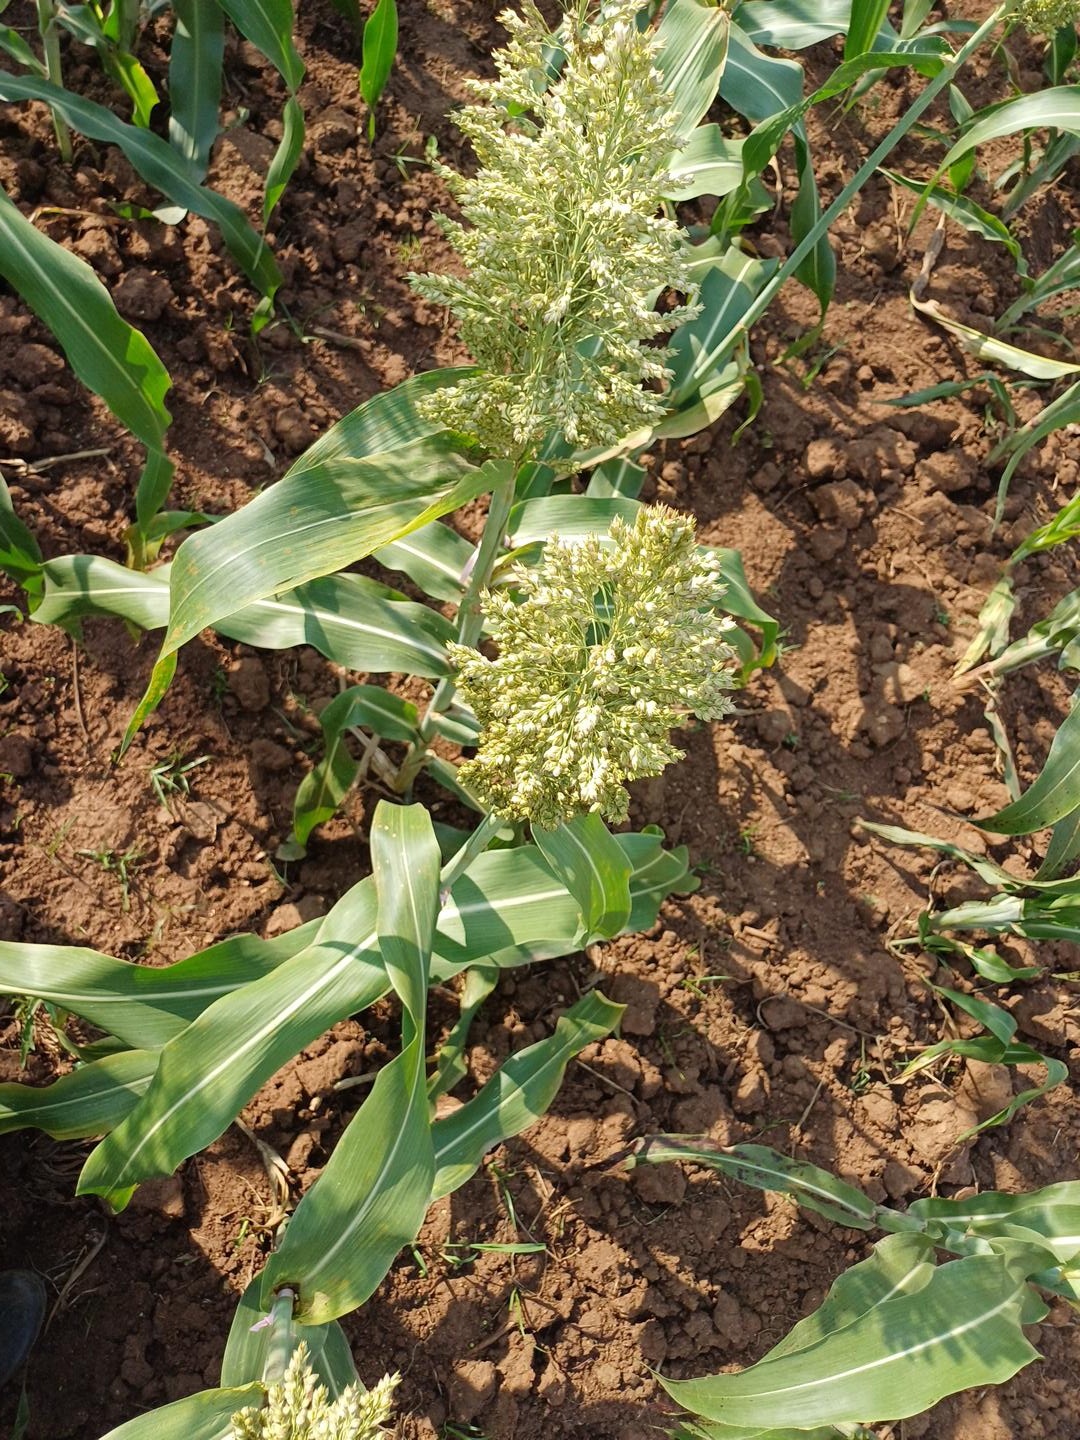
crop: sorghum
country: Kenya
